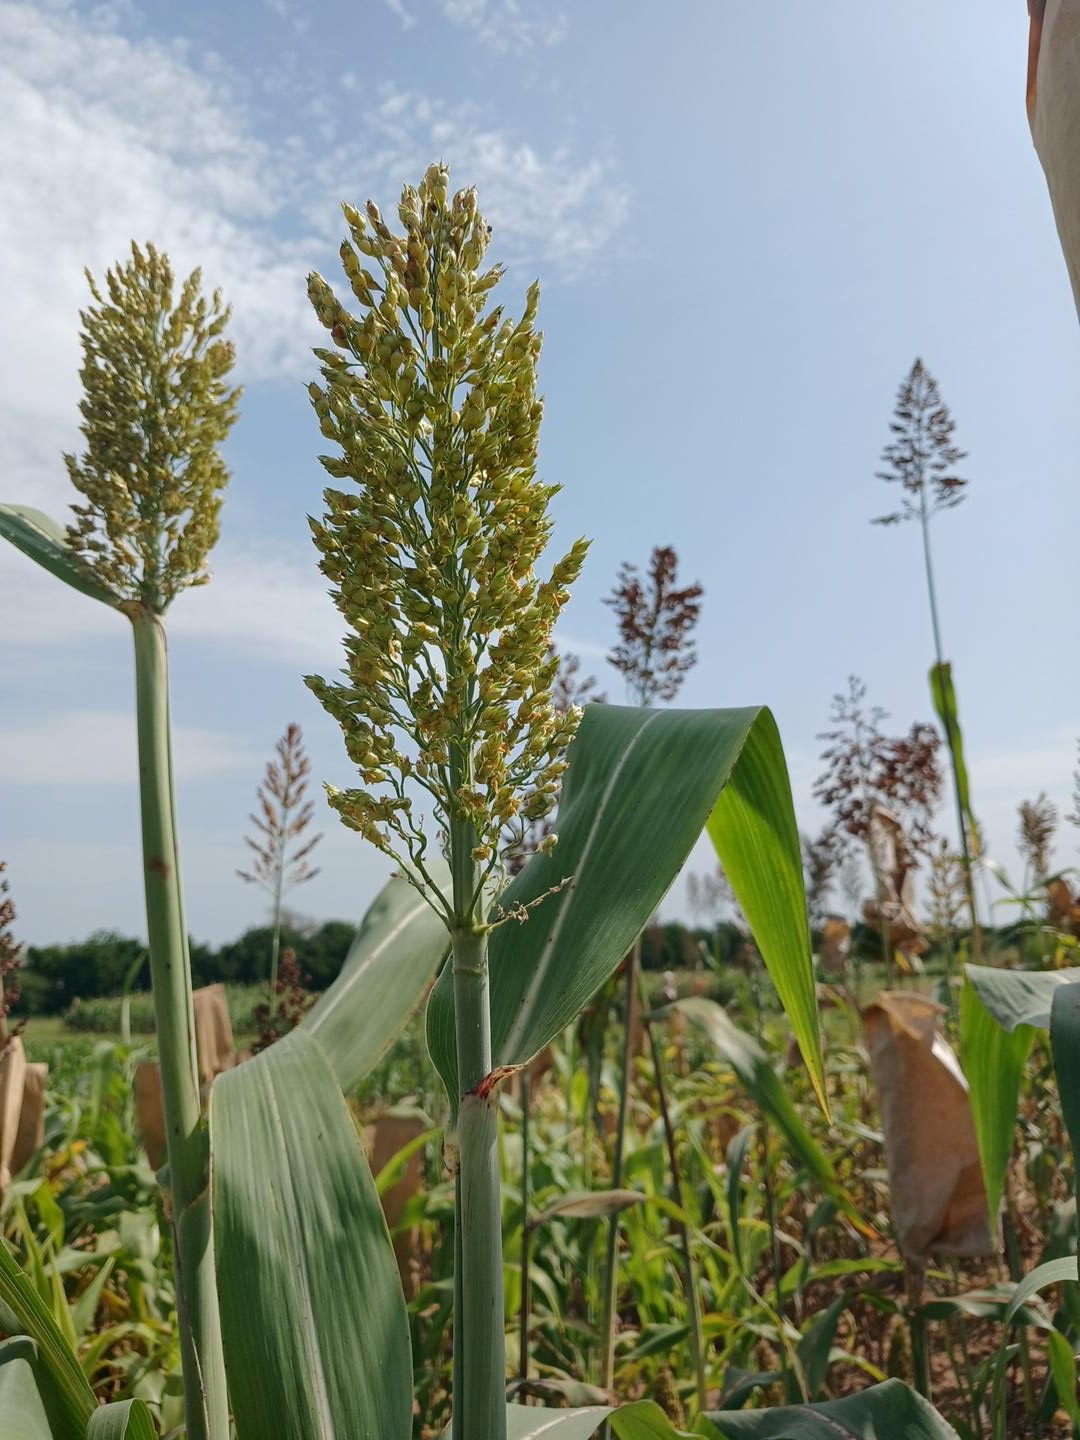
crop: sorghum
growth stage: filling grain
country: Senegal
